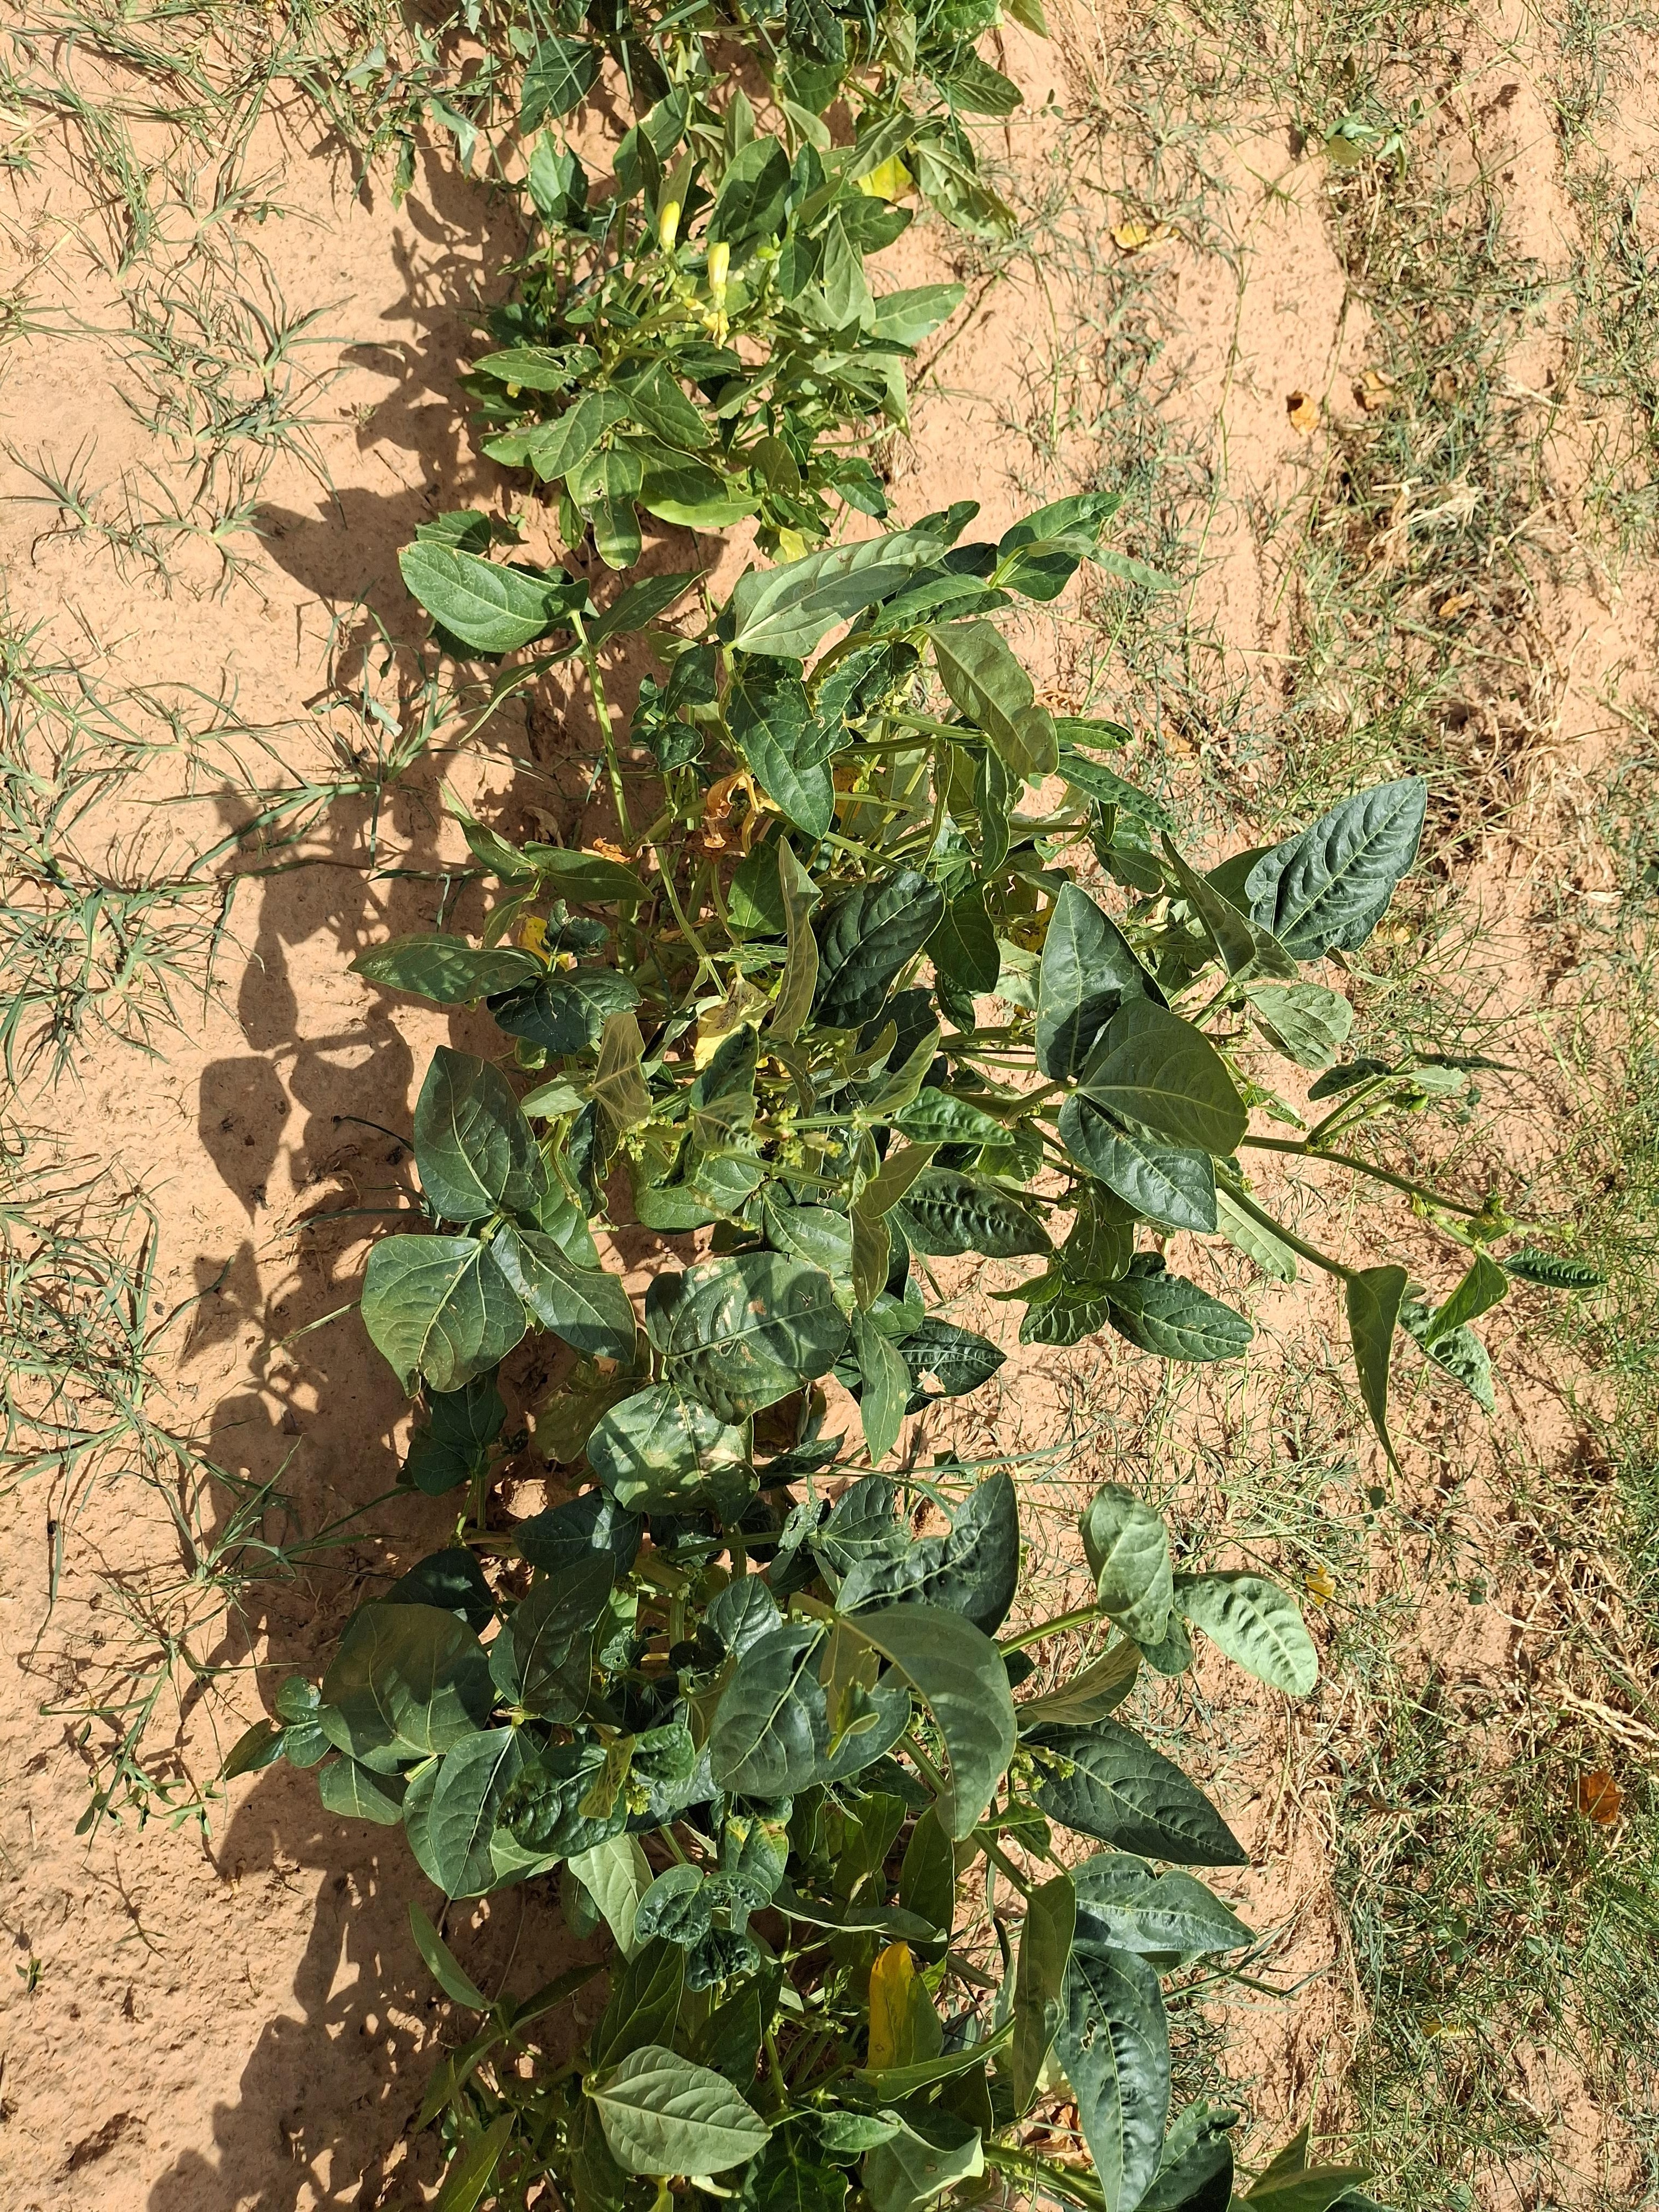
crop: cowpea
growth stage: harvest maturity
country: Nigeria
